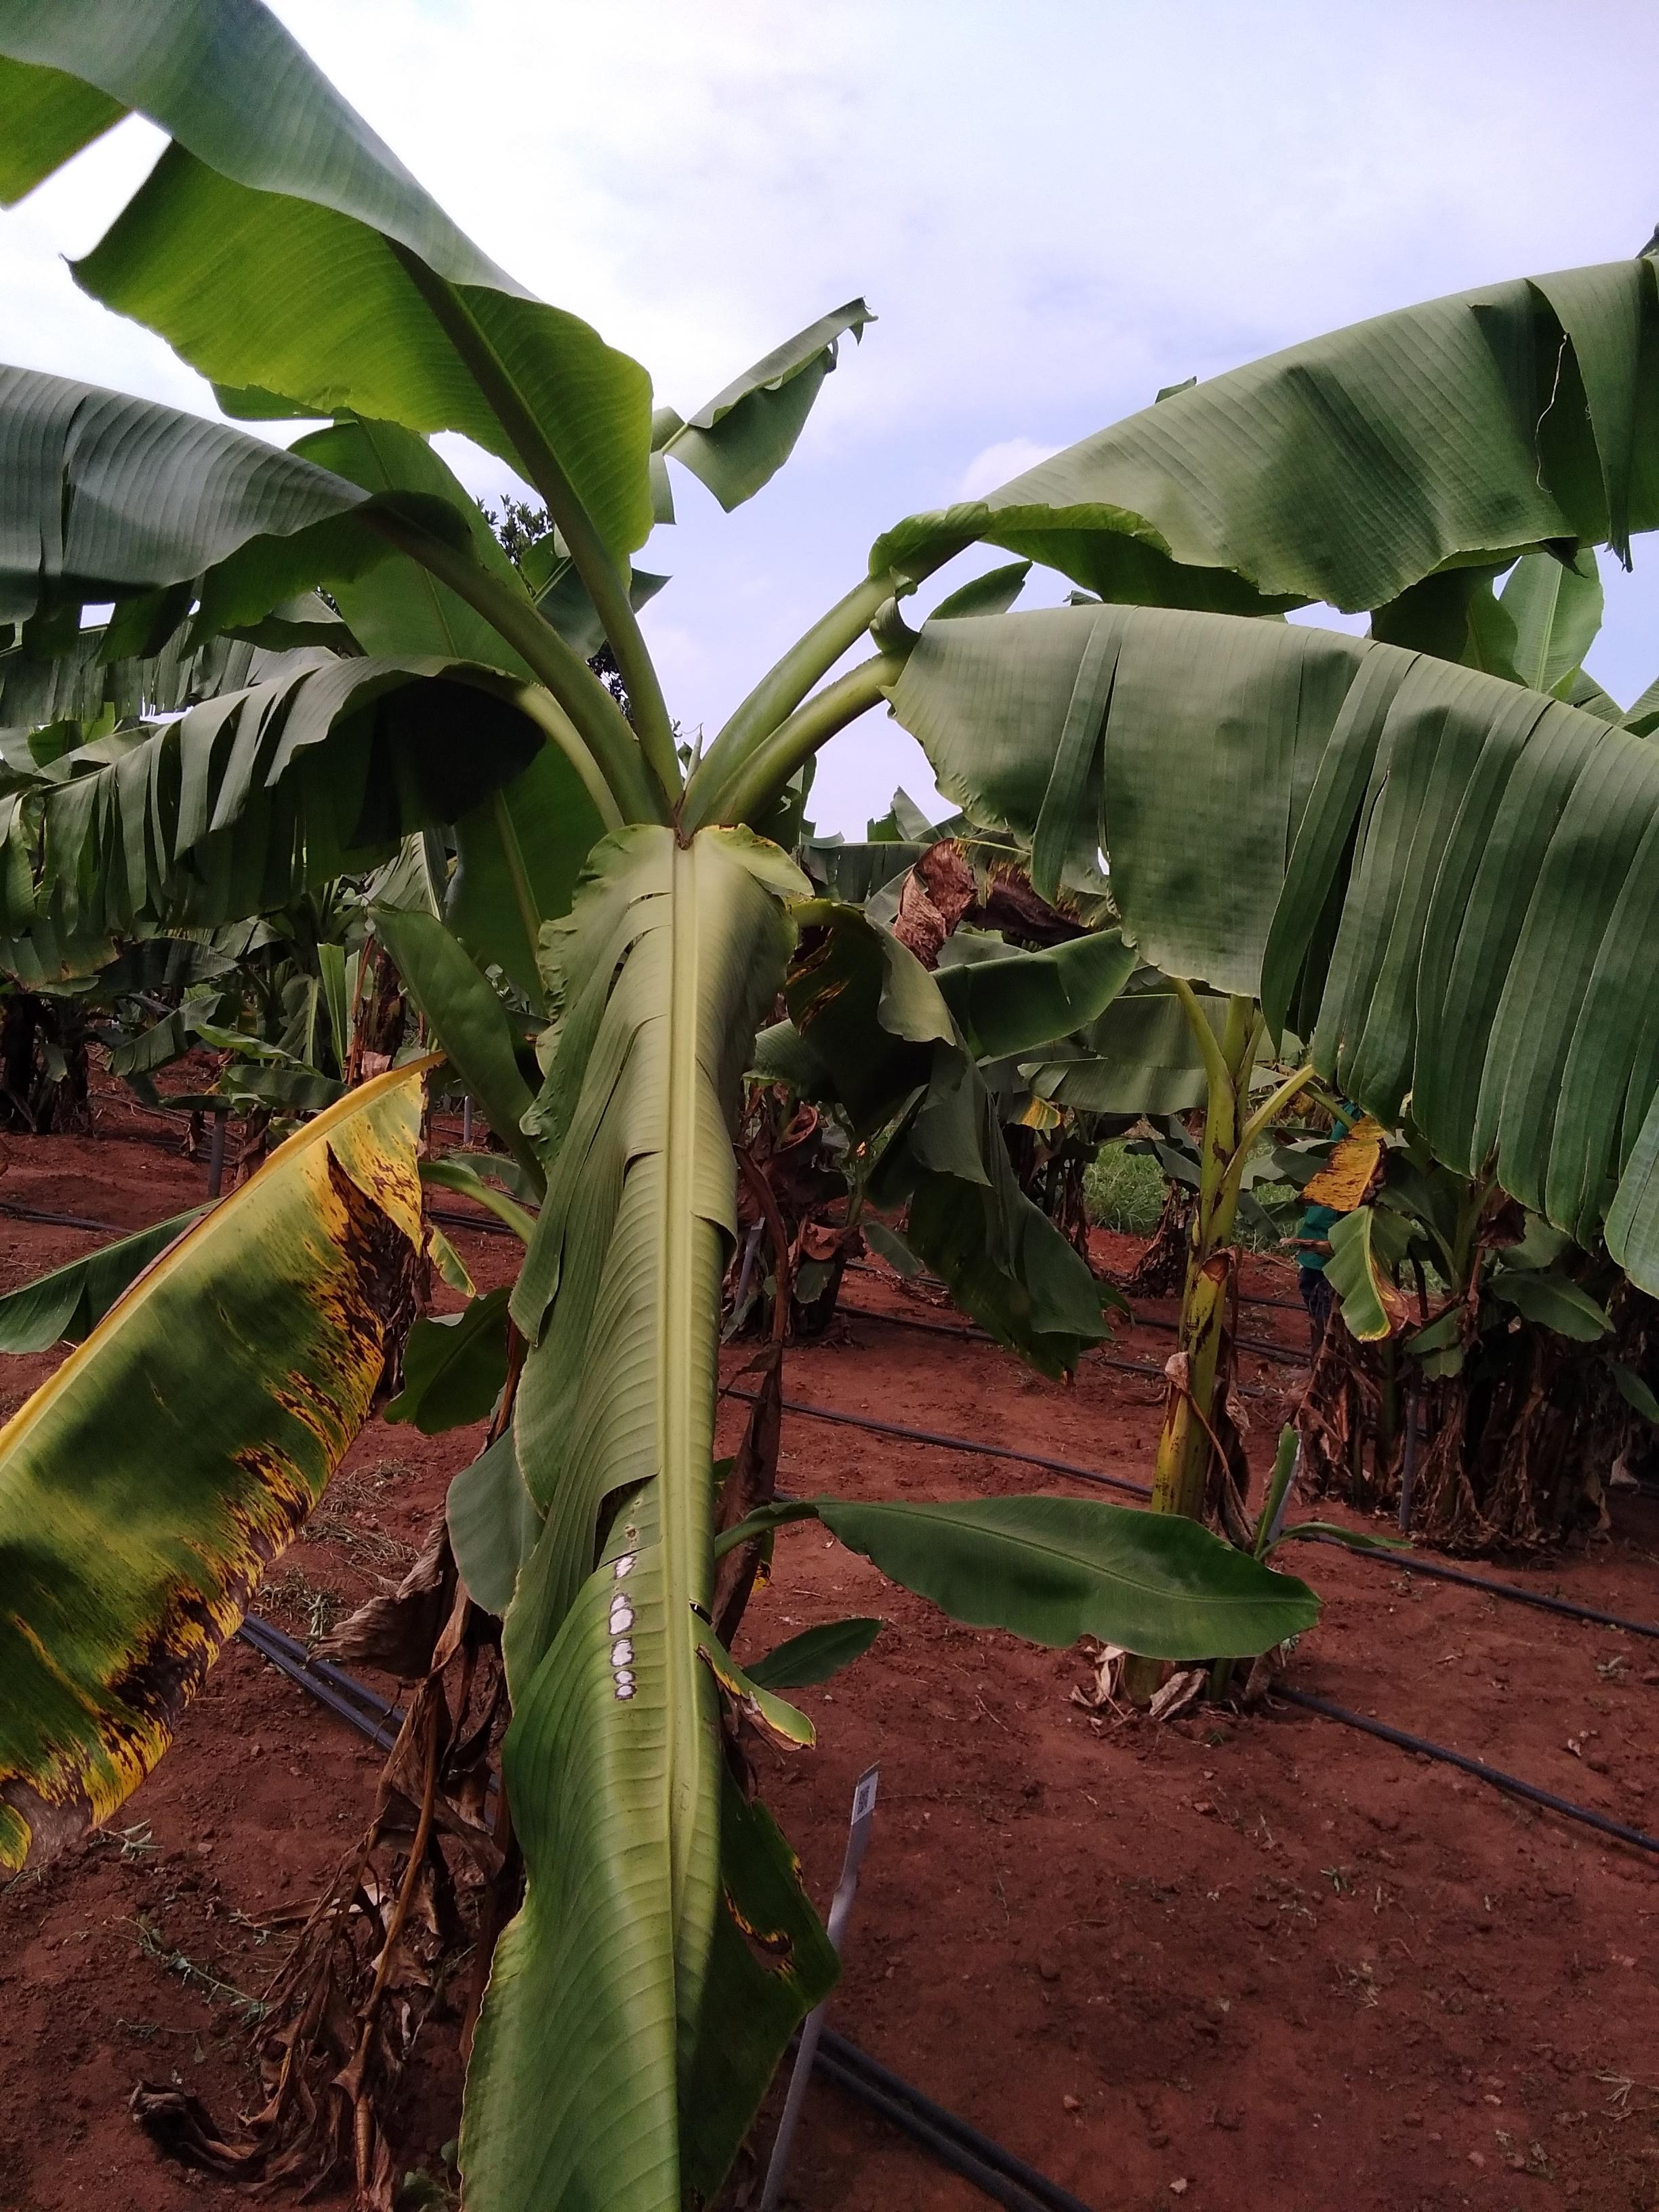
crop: banana
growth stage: vegetative
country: Uganda
